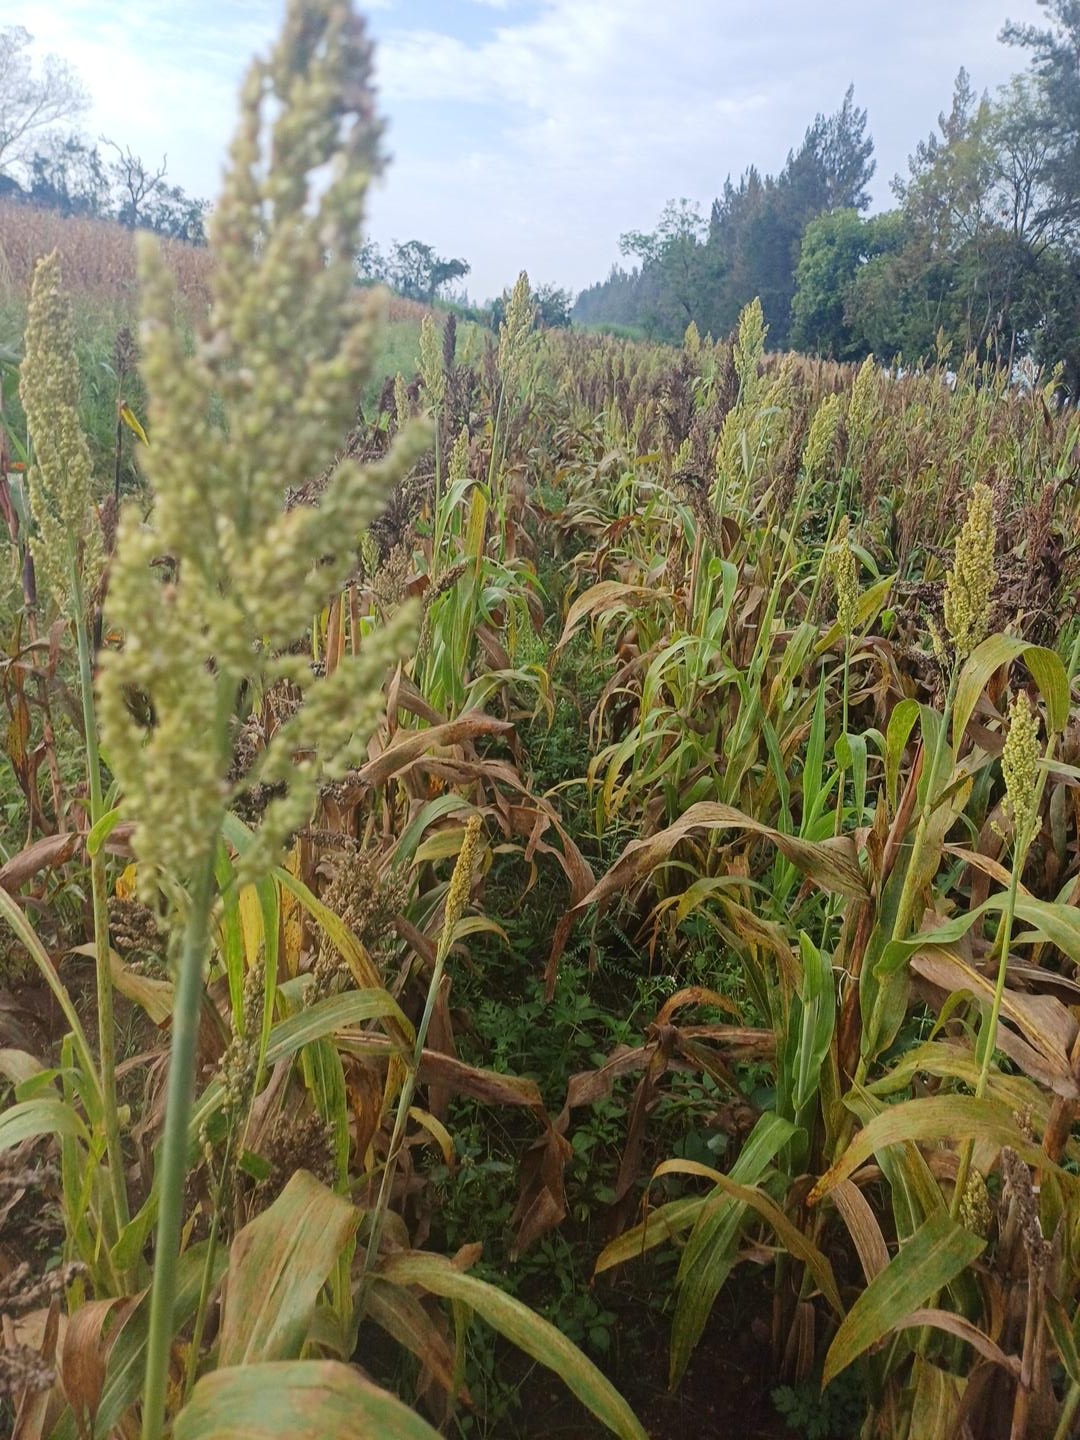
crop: sorghum
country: Kenya
